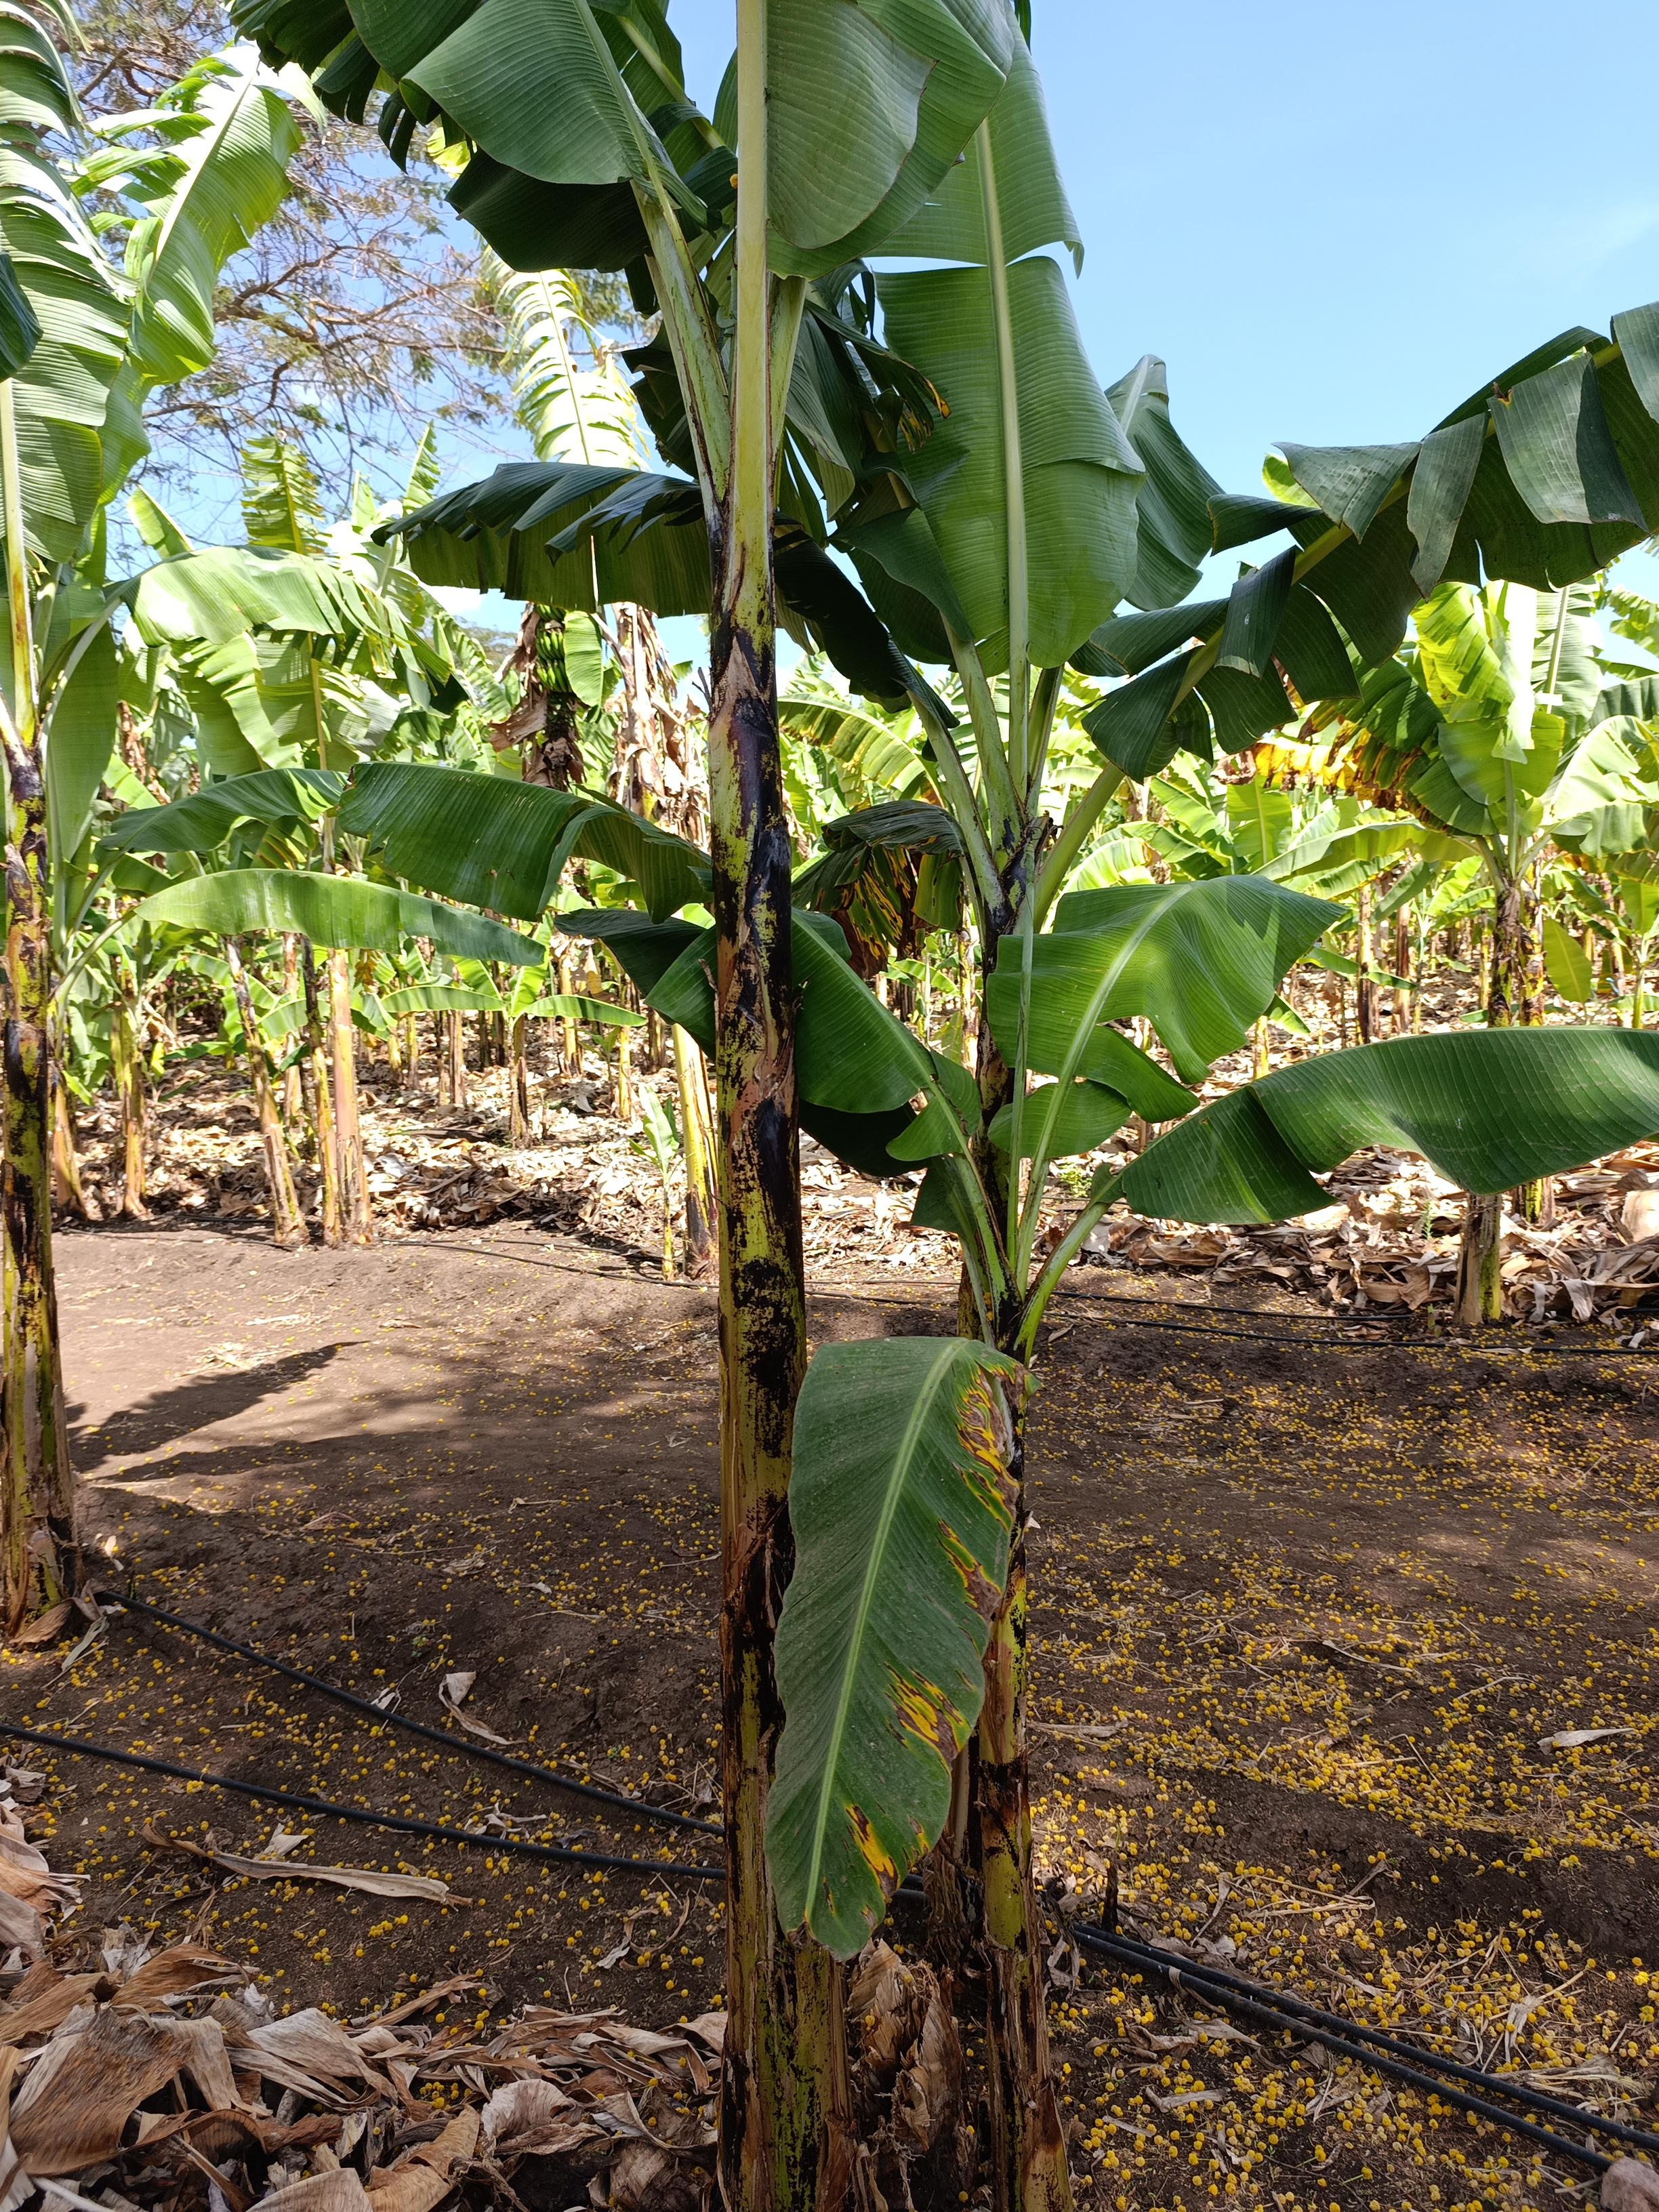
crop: banana
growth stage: vegetative
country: Tanzania
